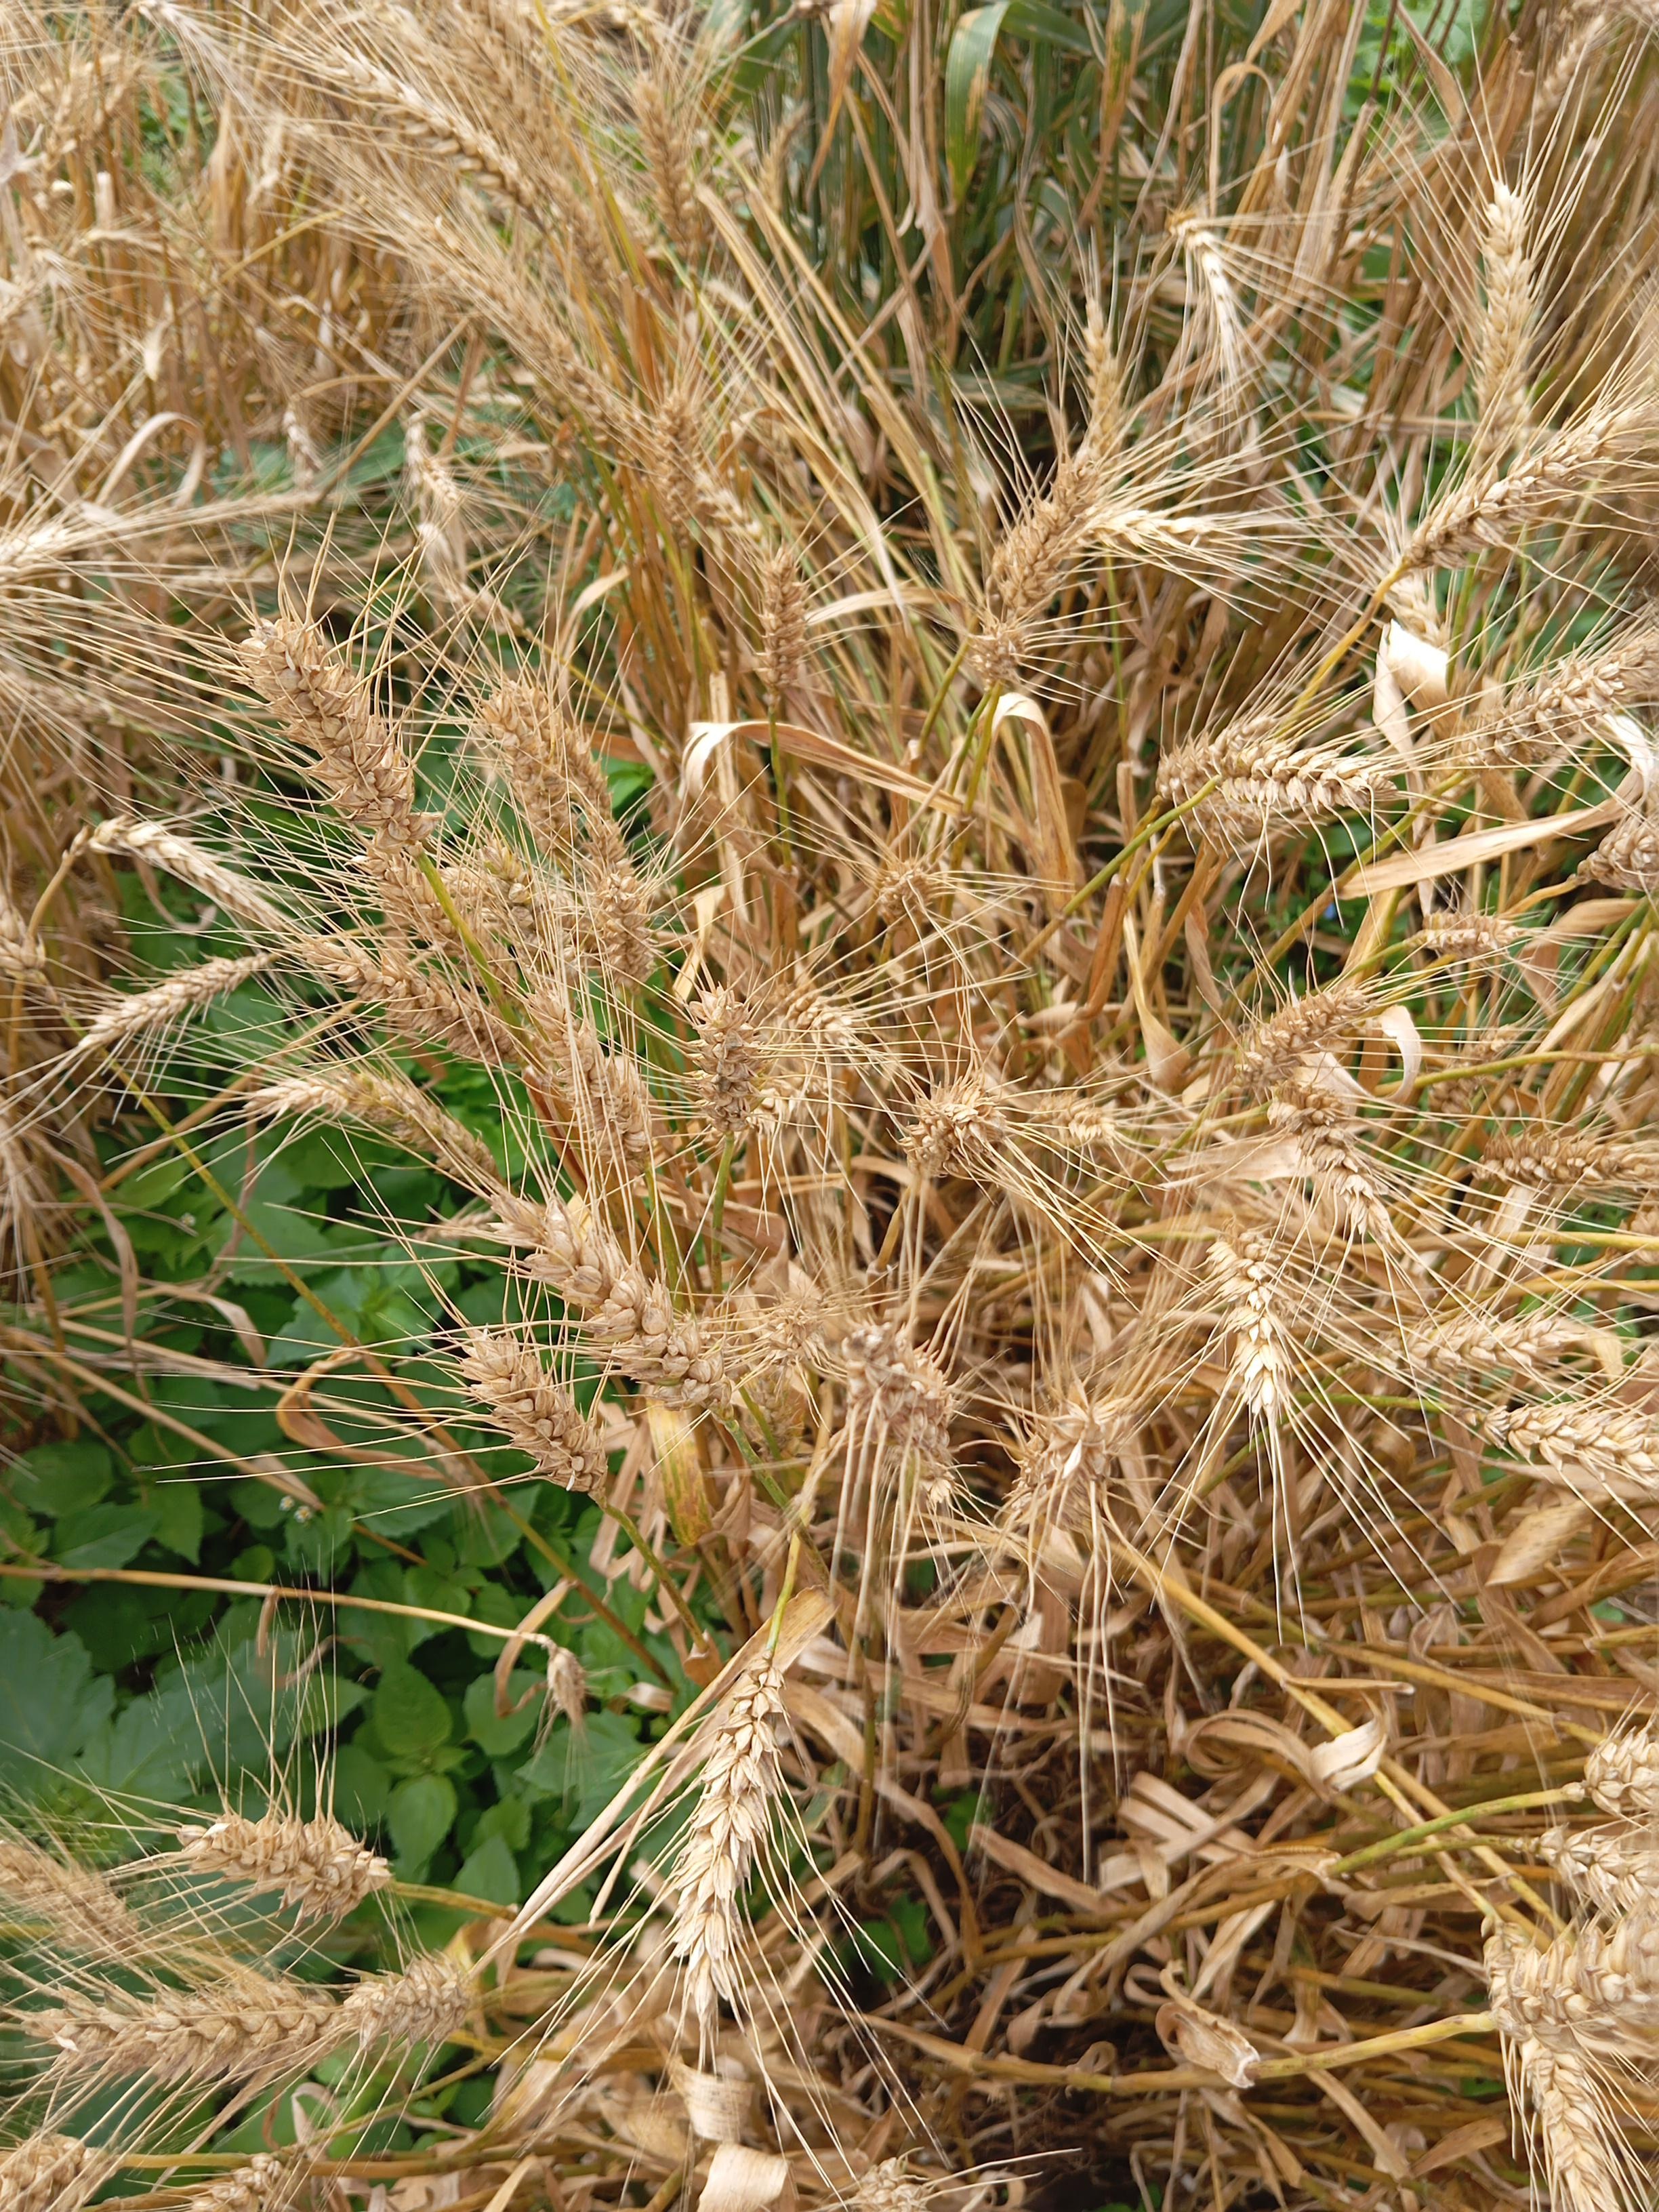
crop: wheat
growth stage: maturity
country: Kenya
